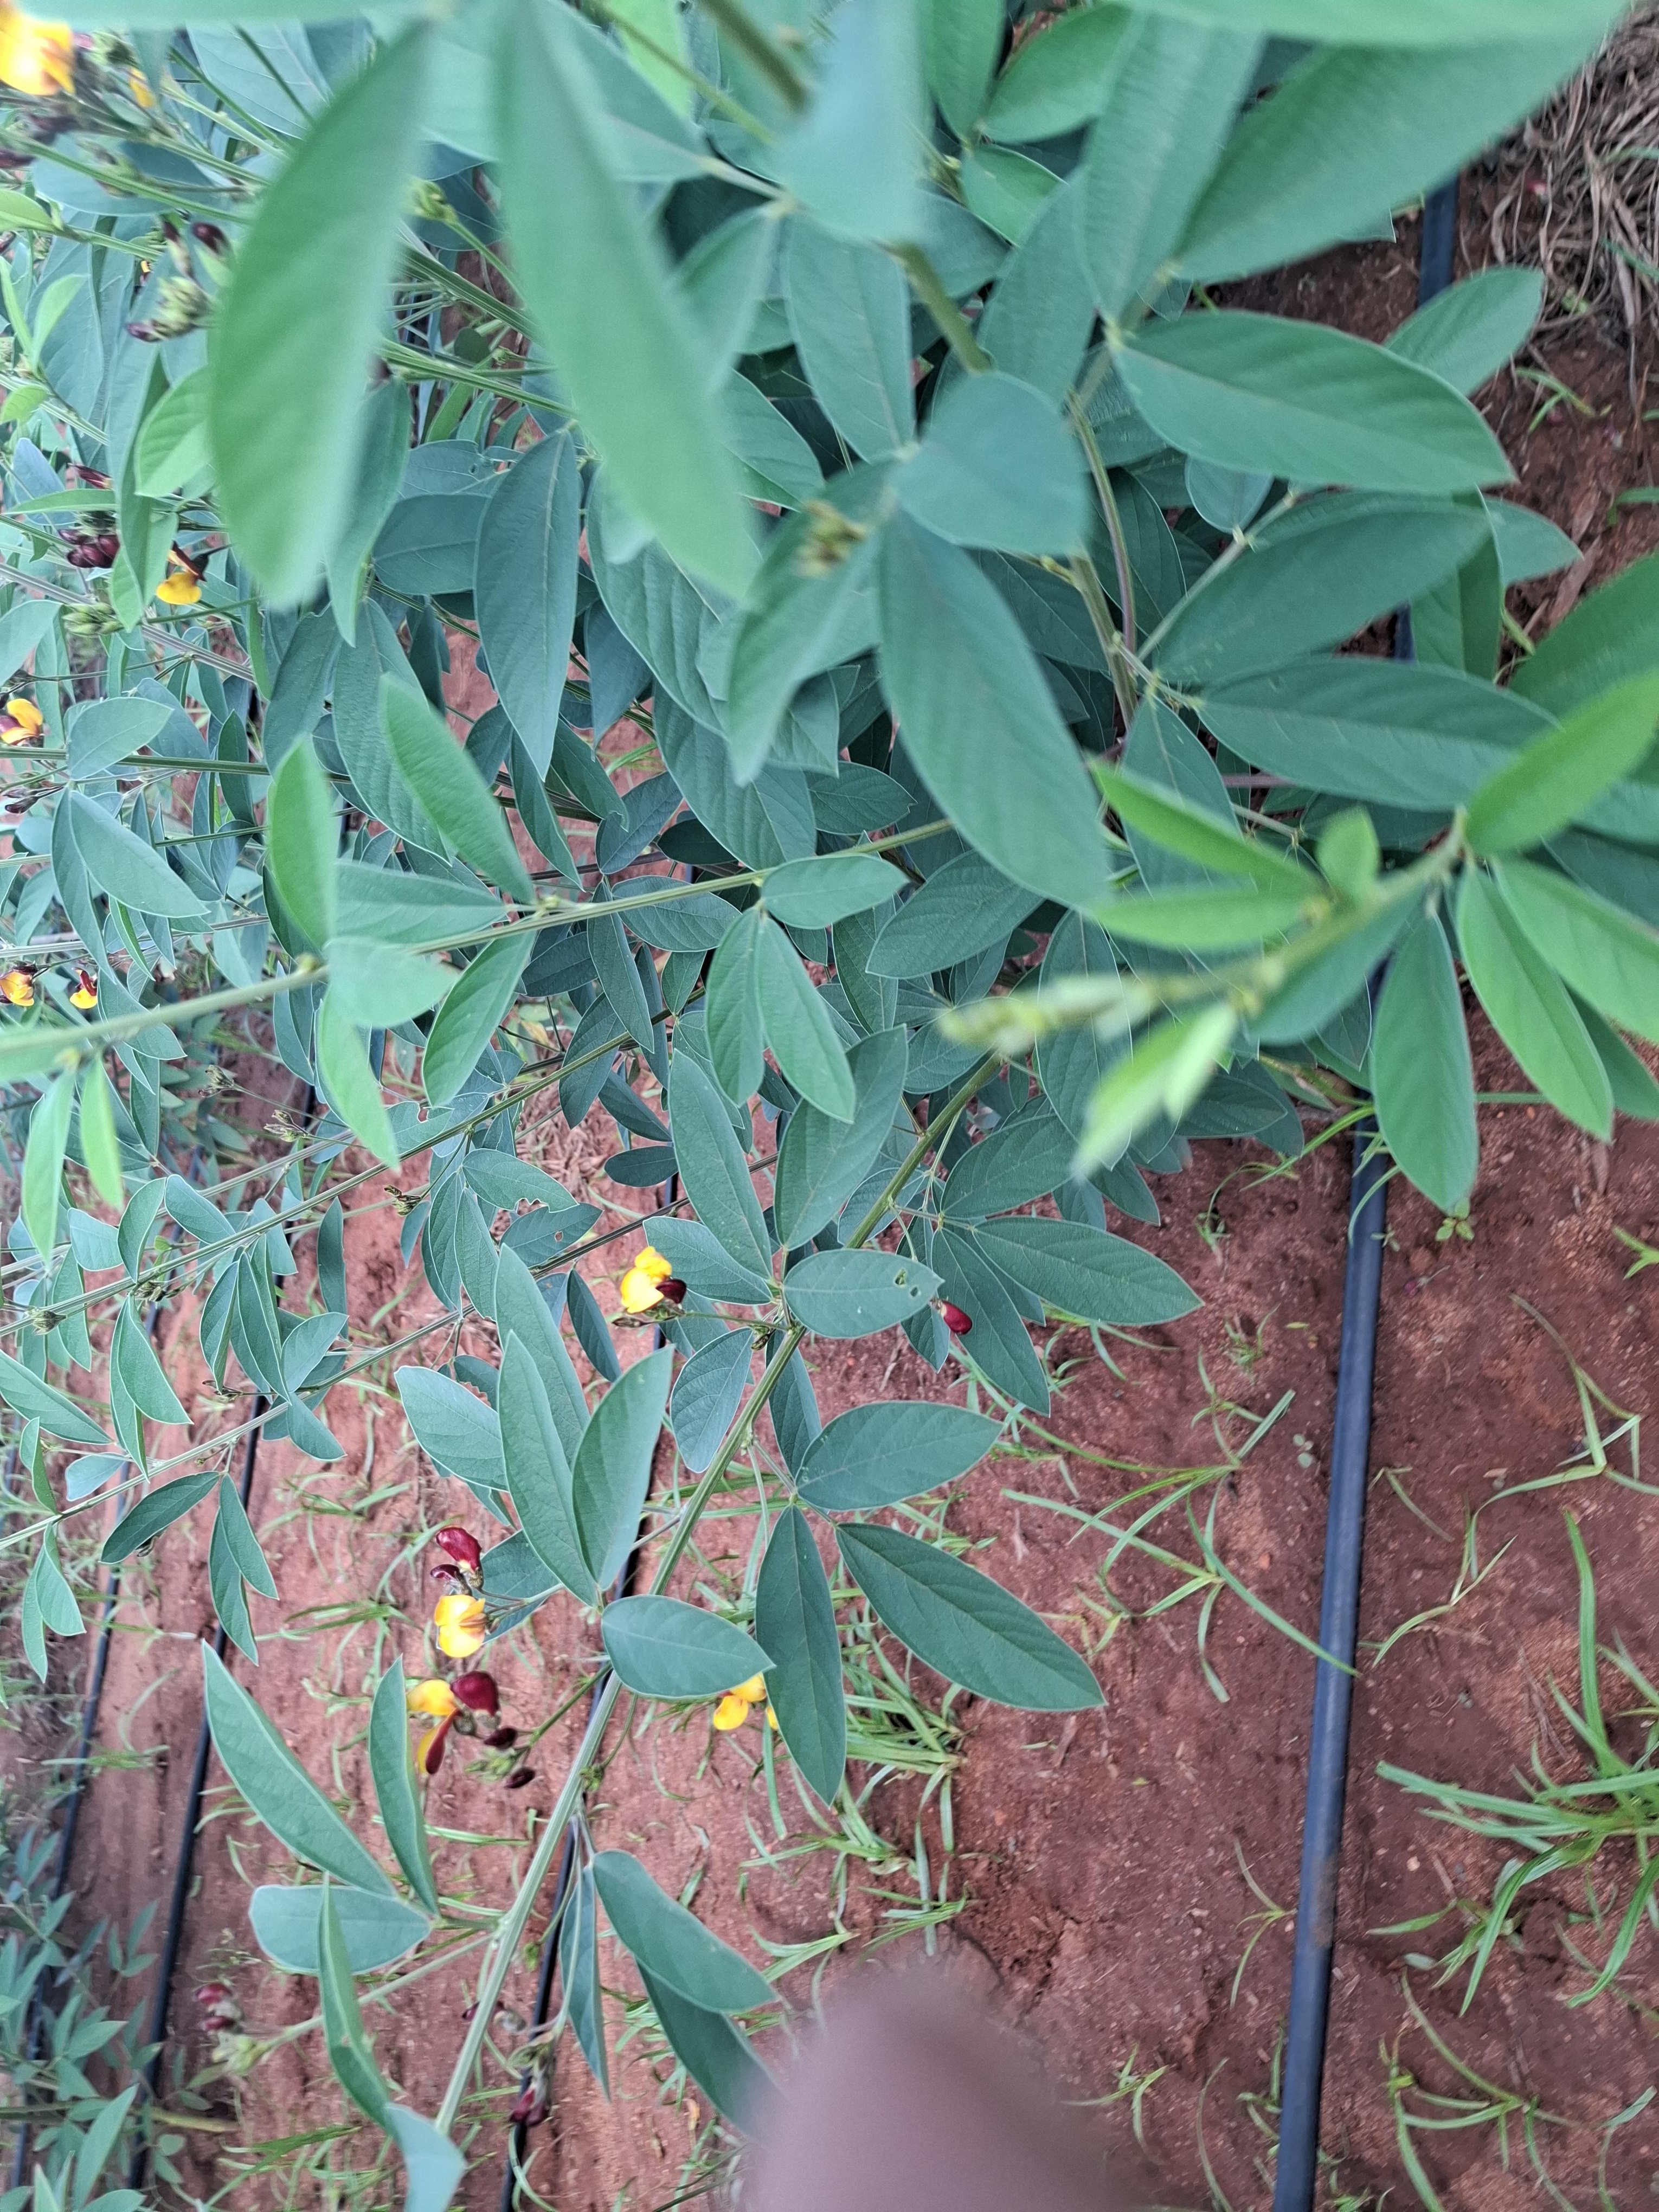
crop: pigeonpea
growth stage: flowering
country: Kenya
